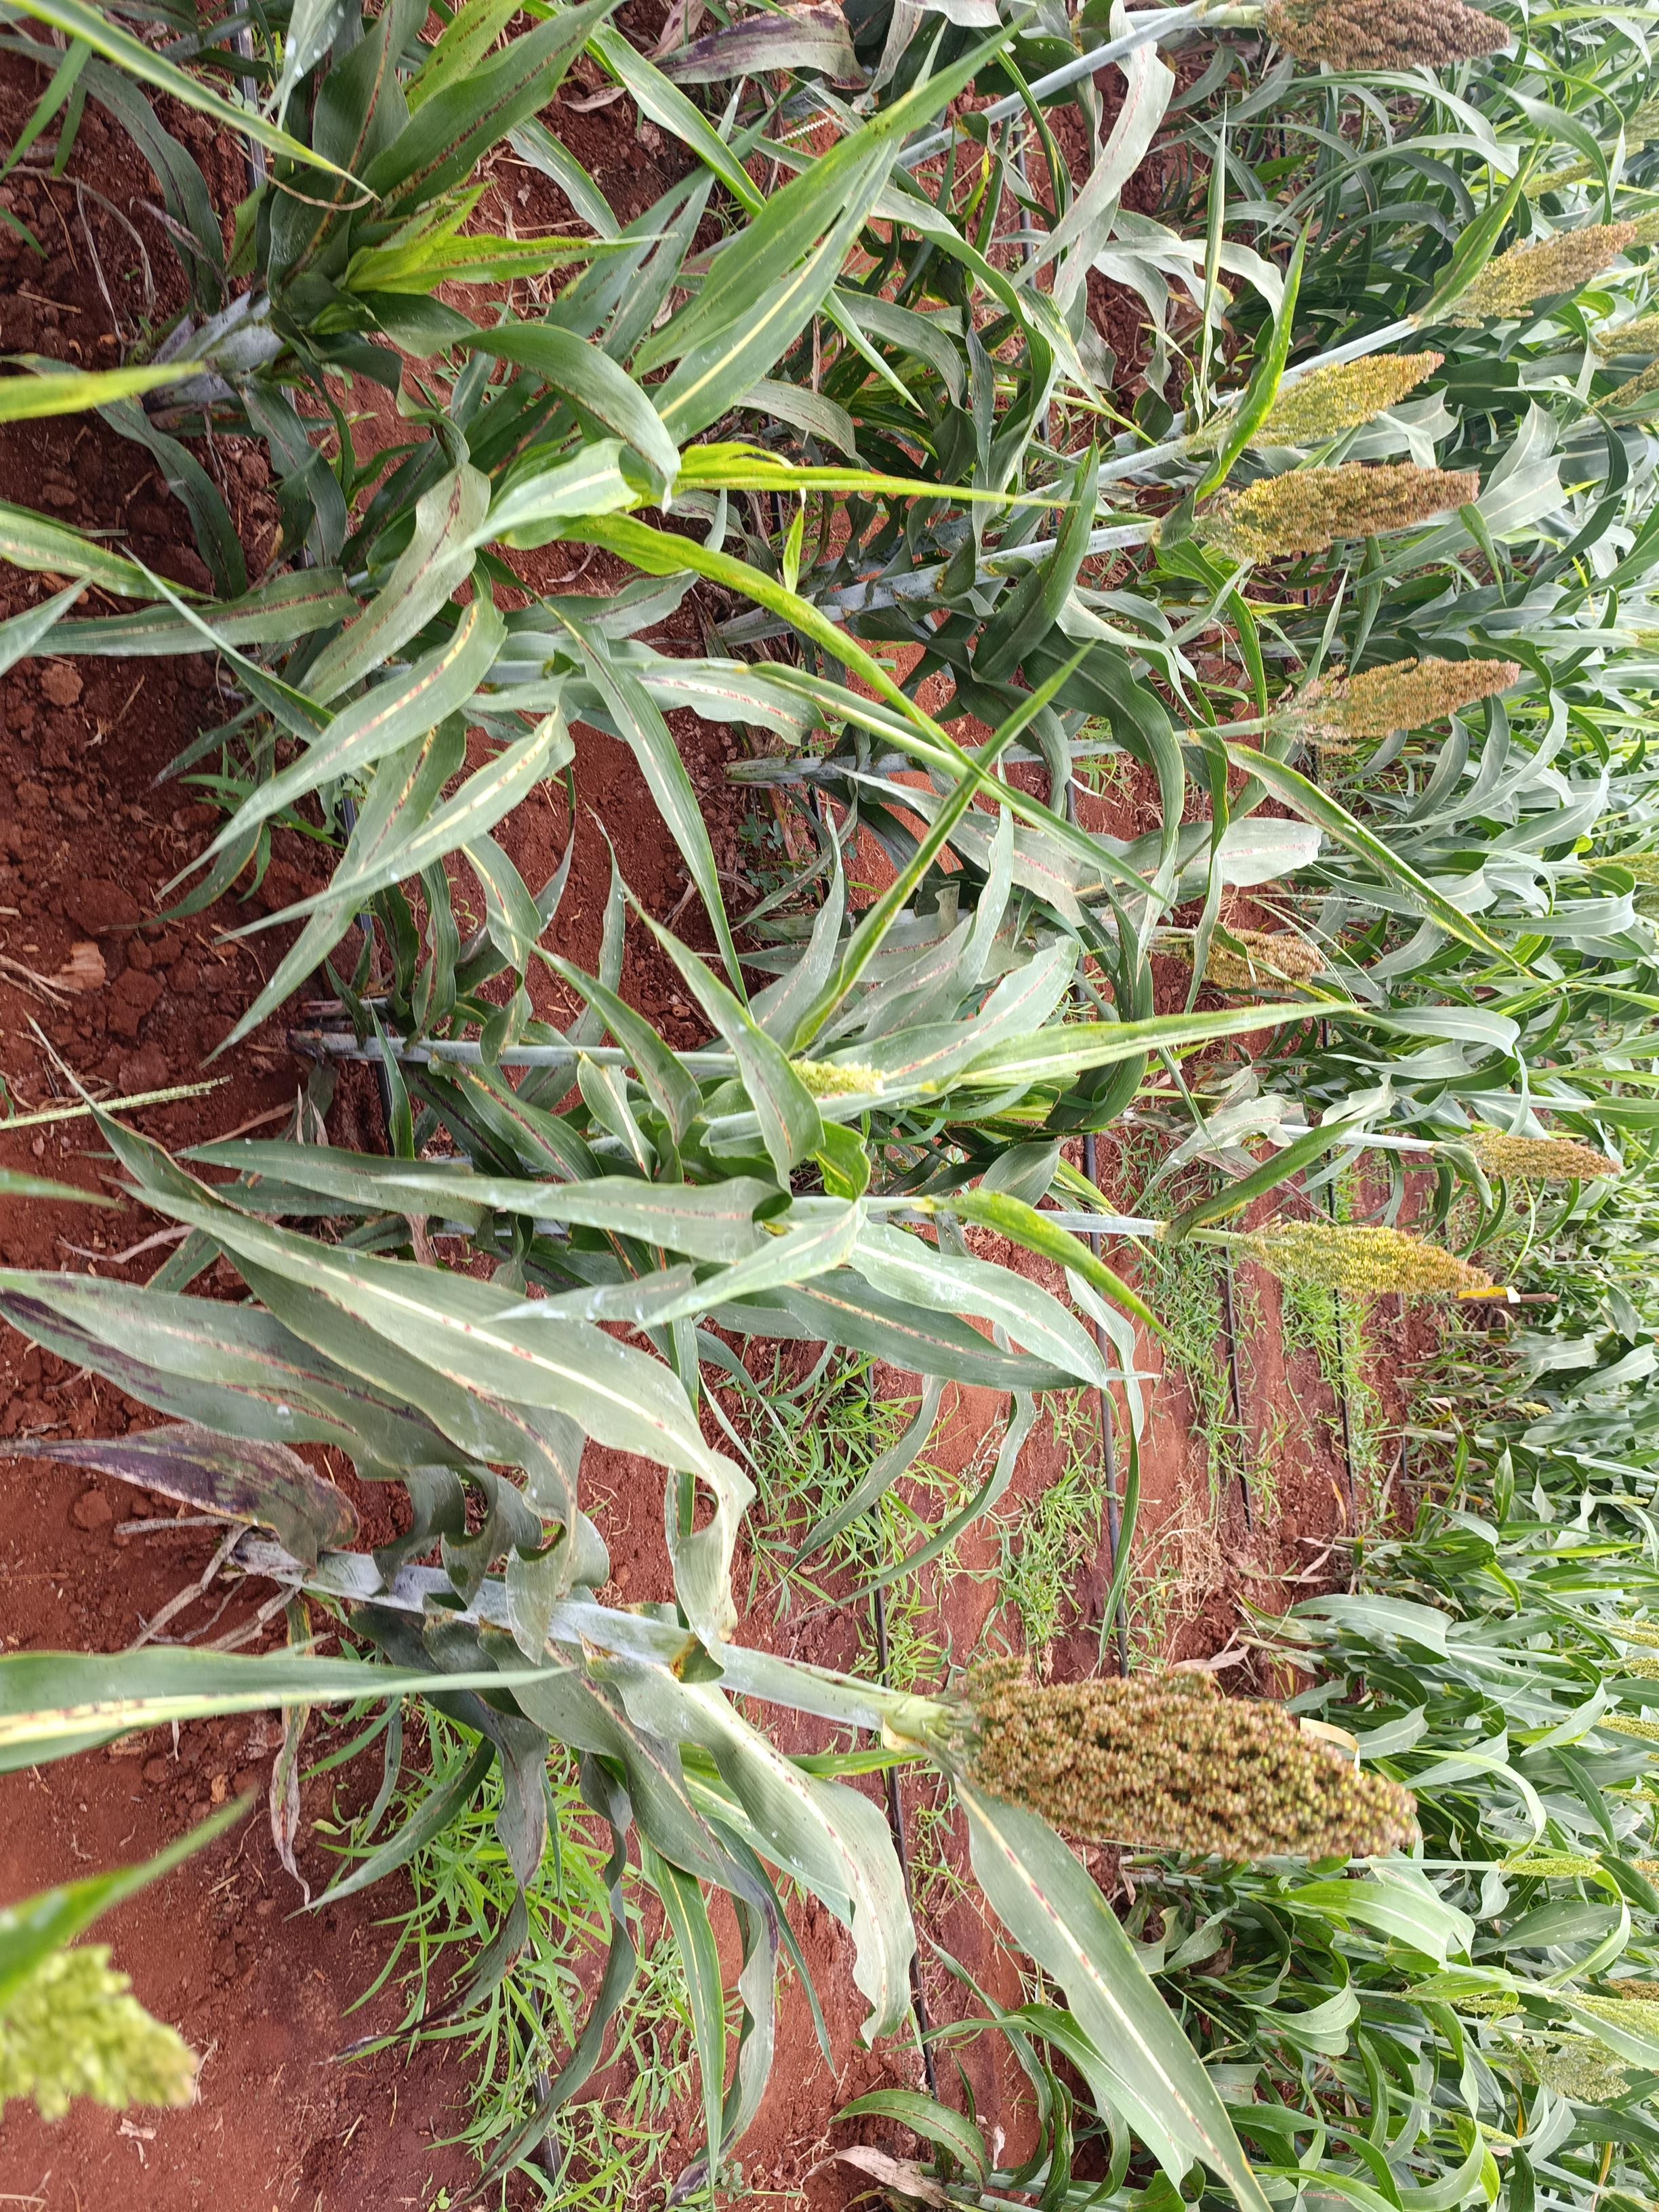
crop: sorghum
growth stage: flowering
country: Kenya
